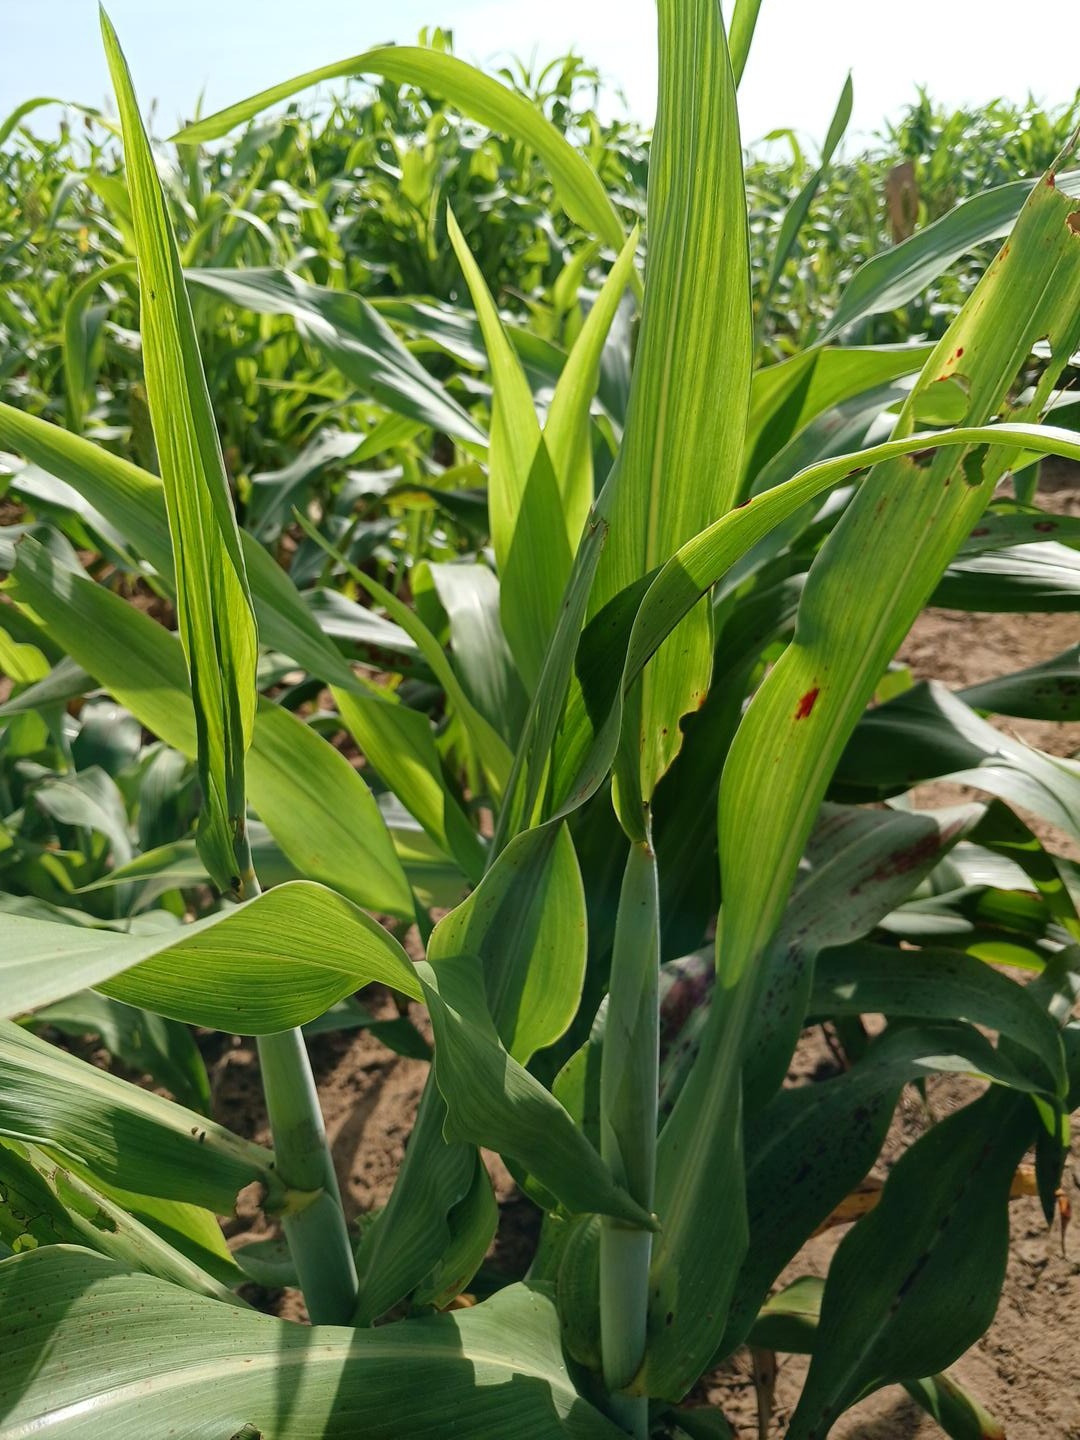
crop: sorghum
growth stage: vegetative
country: Senegal
